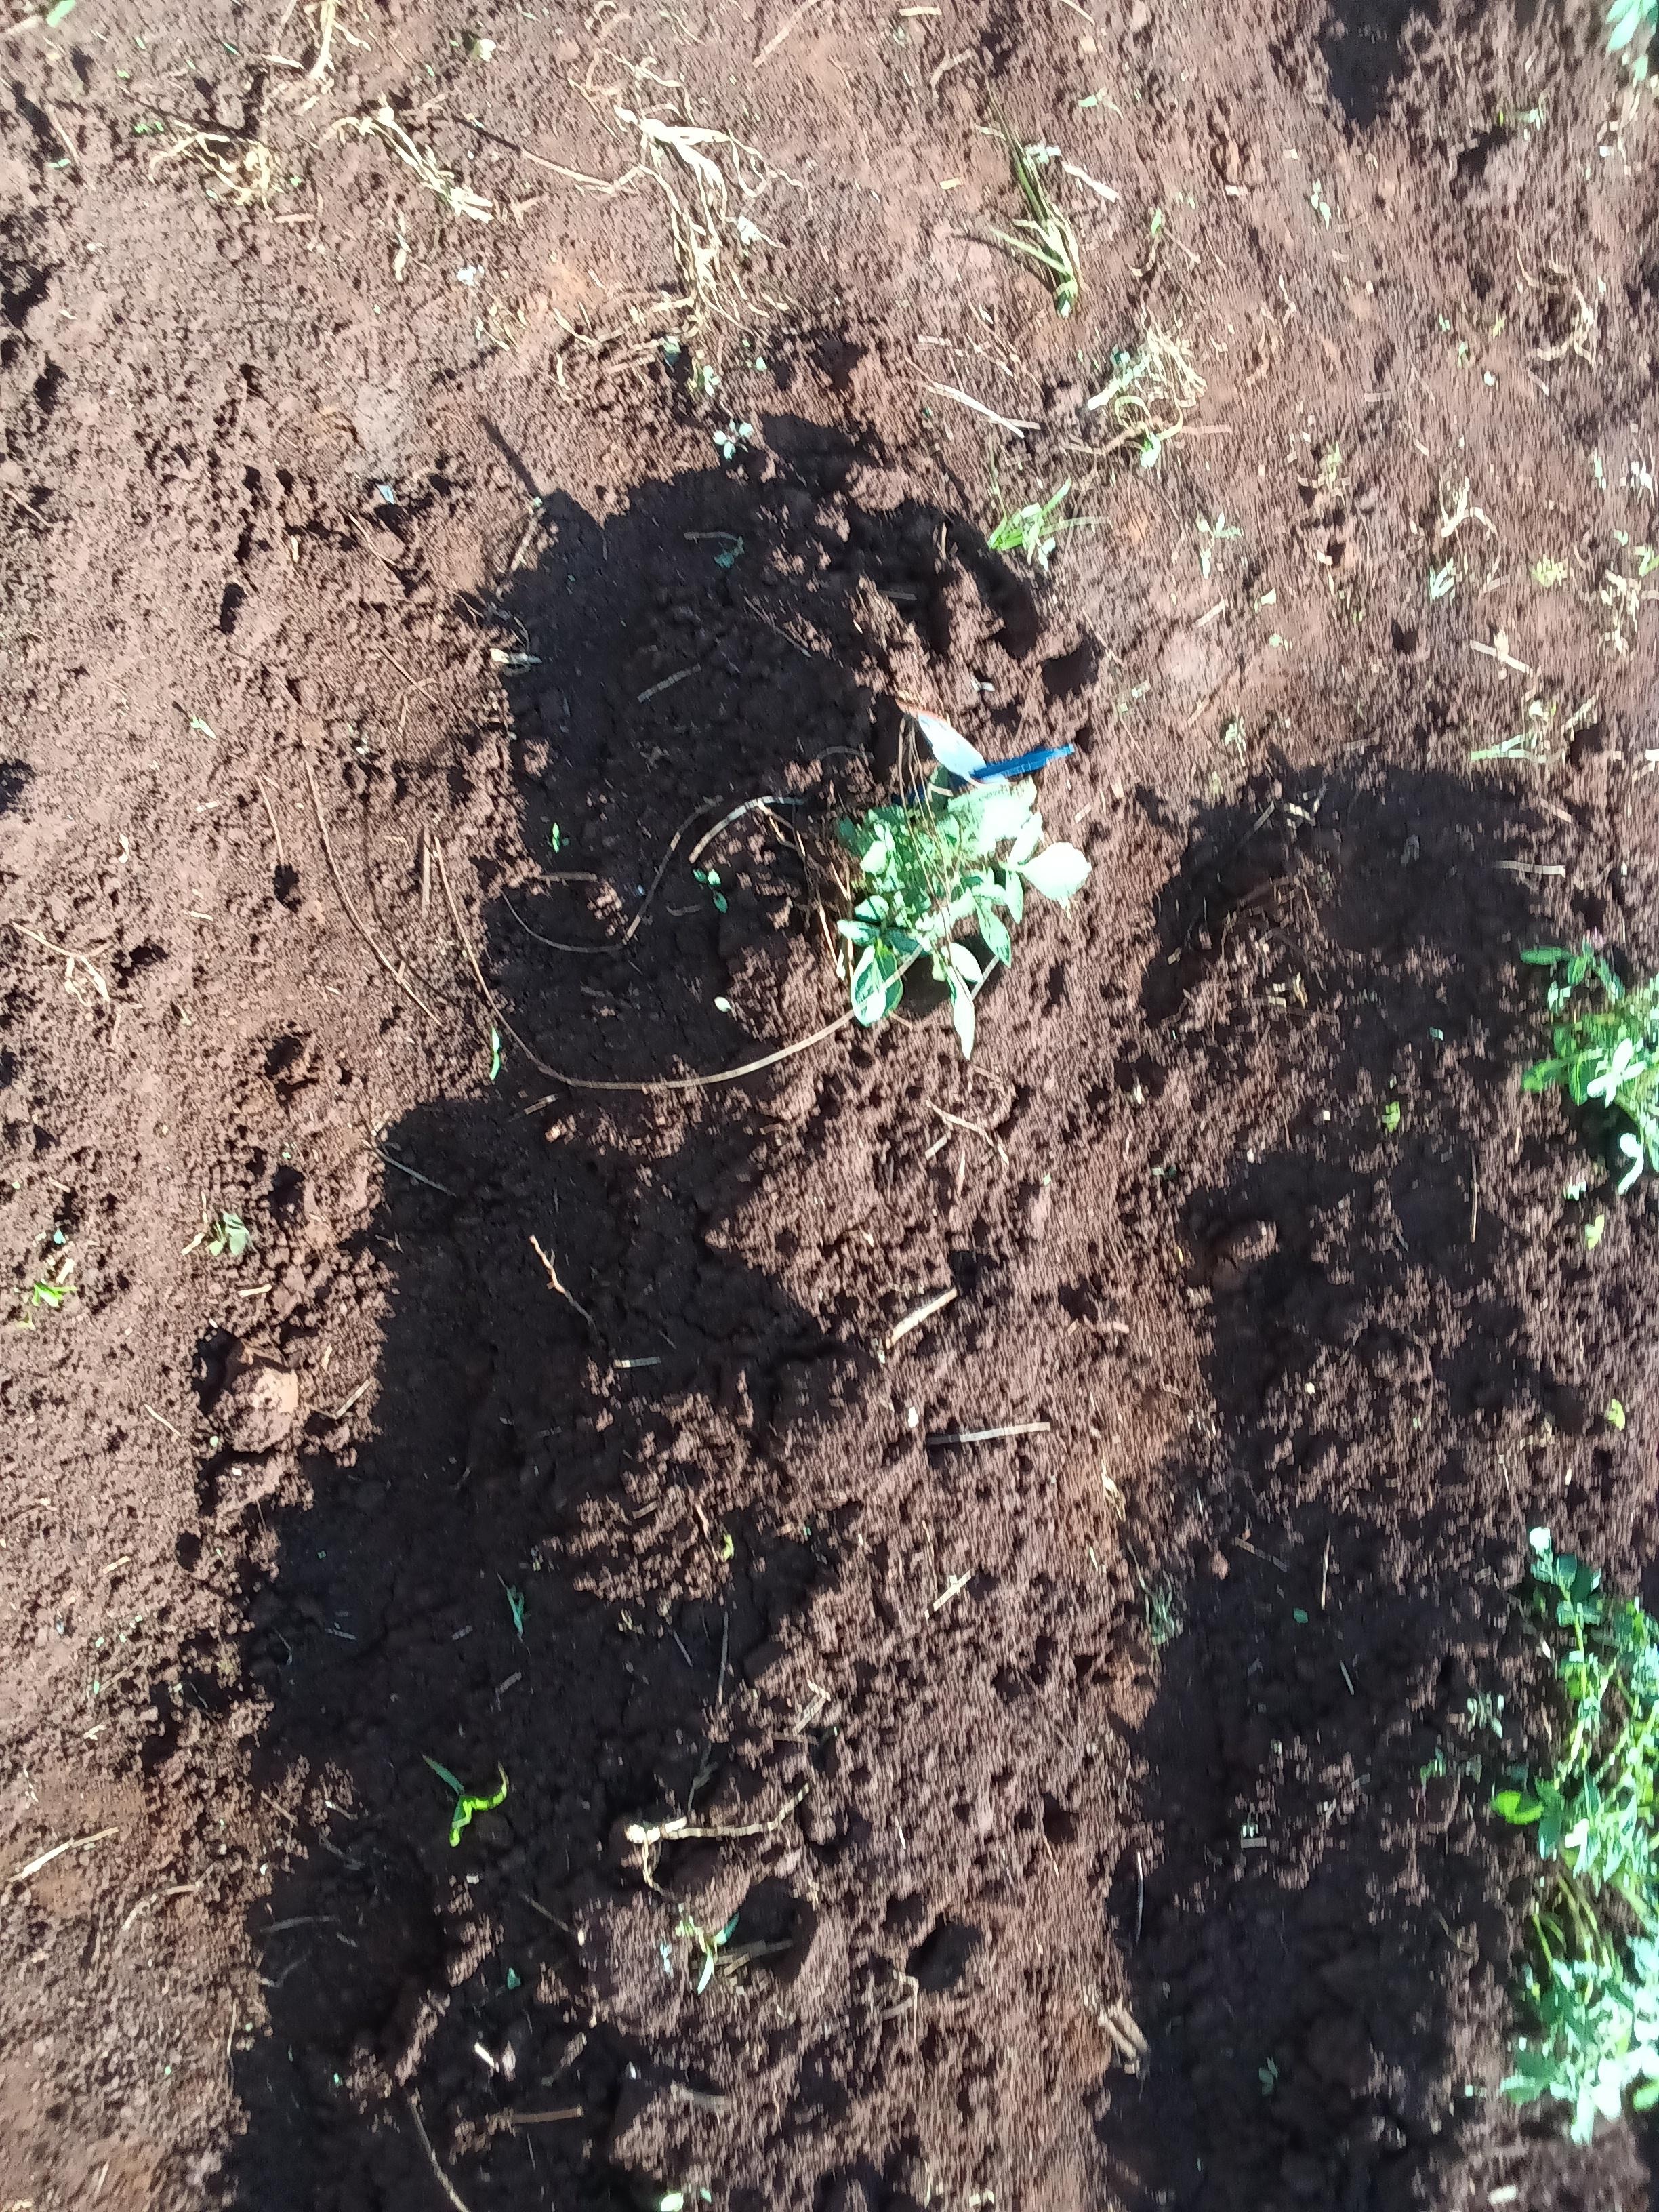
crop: potato
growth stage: vegetative
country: Kenya
